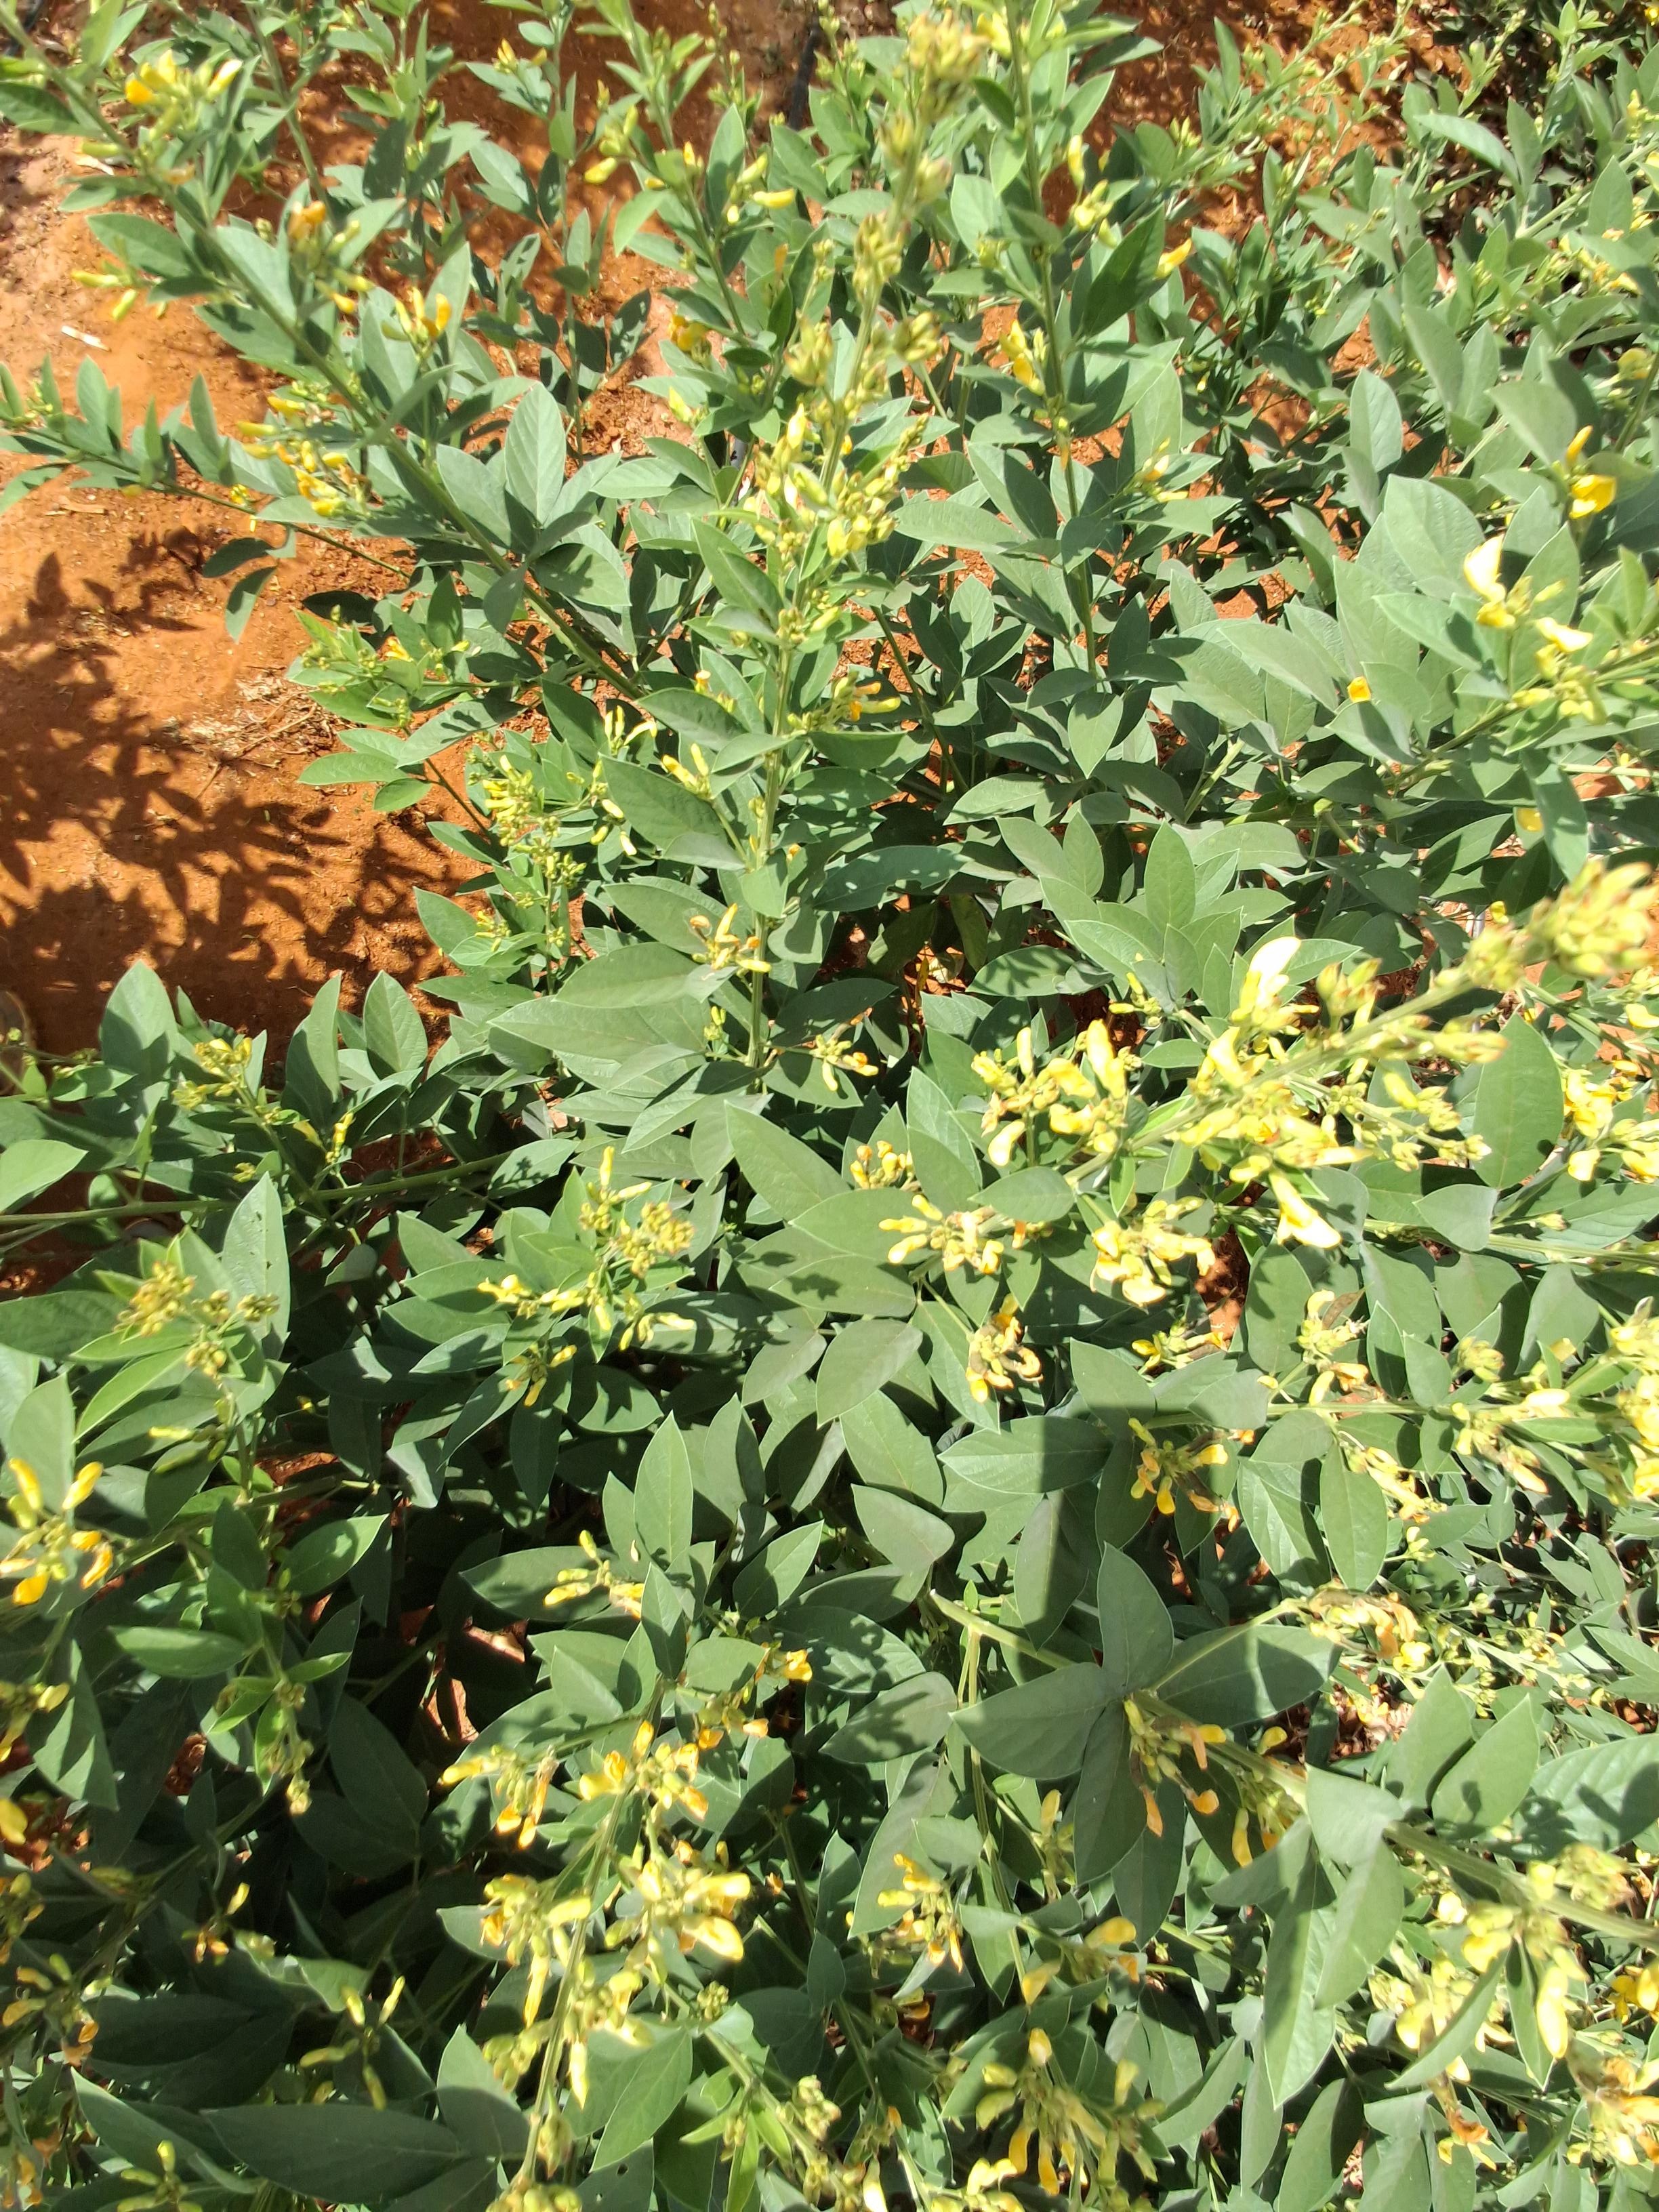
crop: pigeonpea
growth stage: development pod
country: Kenya
